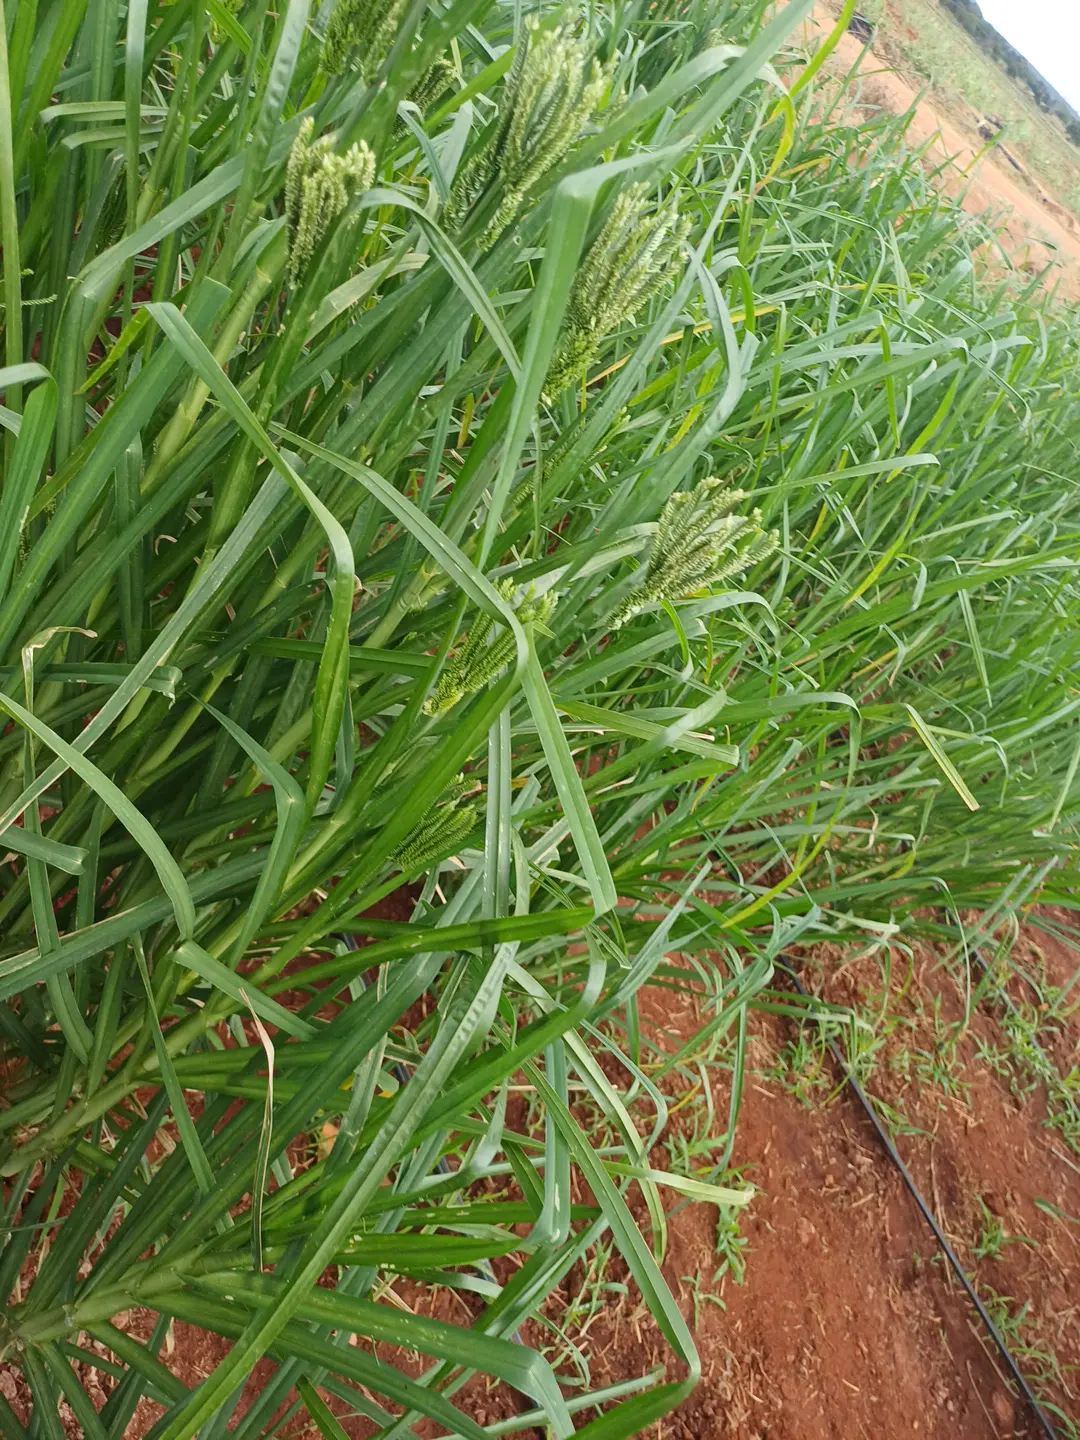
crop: finger millet
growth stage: vegetative
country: Kenya
